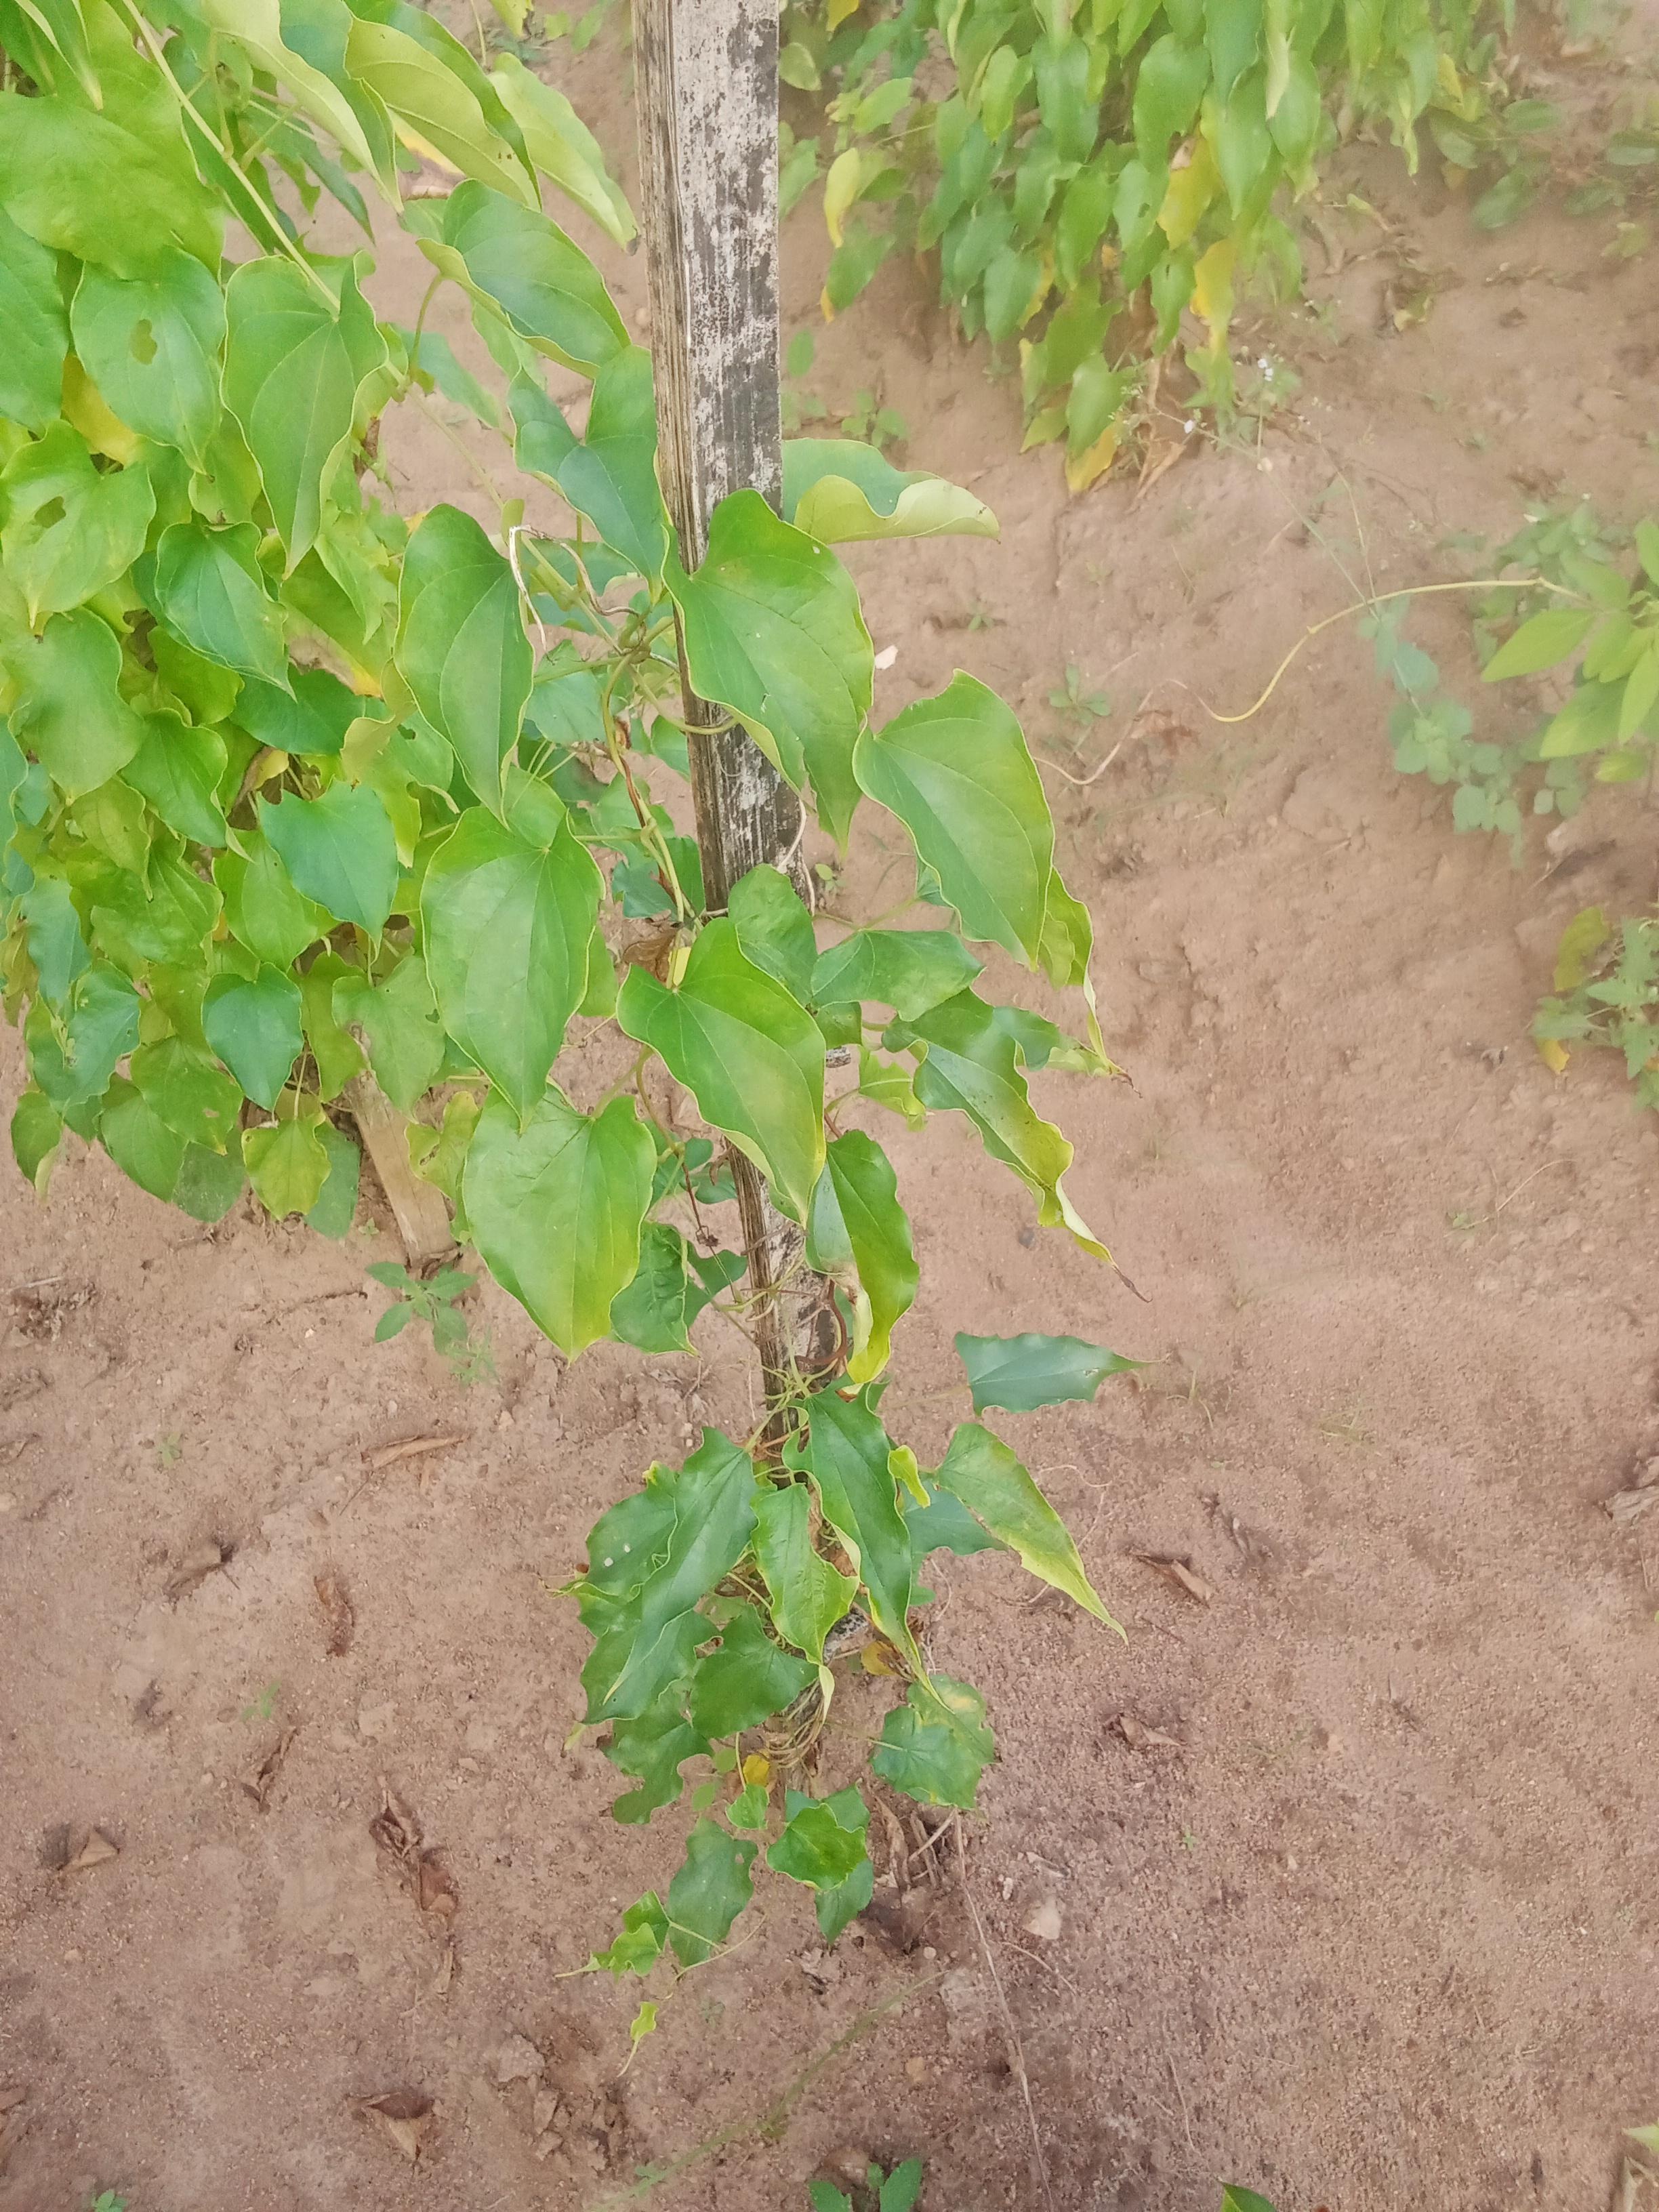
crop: yam
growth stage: vegetative
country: Nigeria
